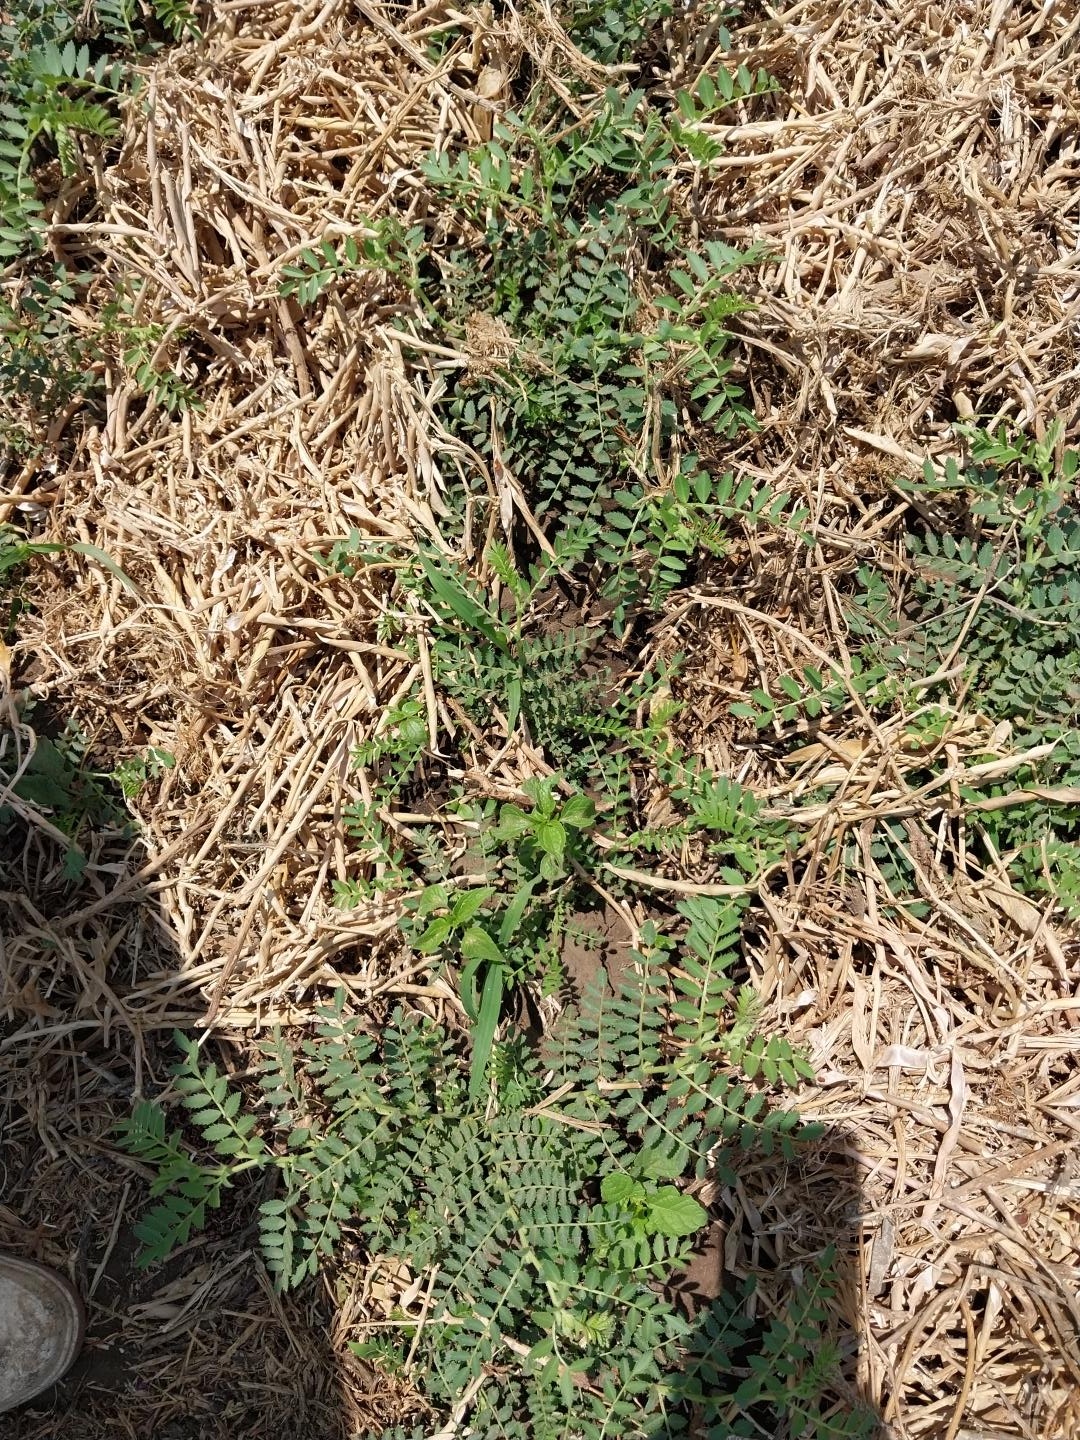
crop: chickpea
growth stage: vegetative
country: Tanzania
